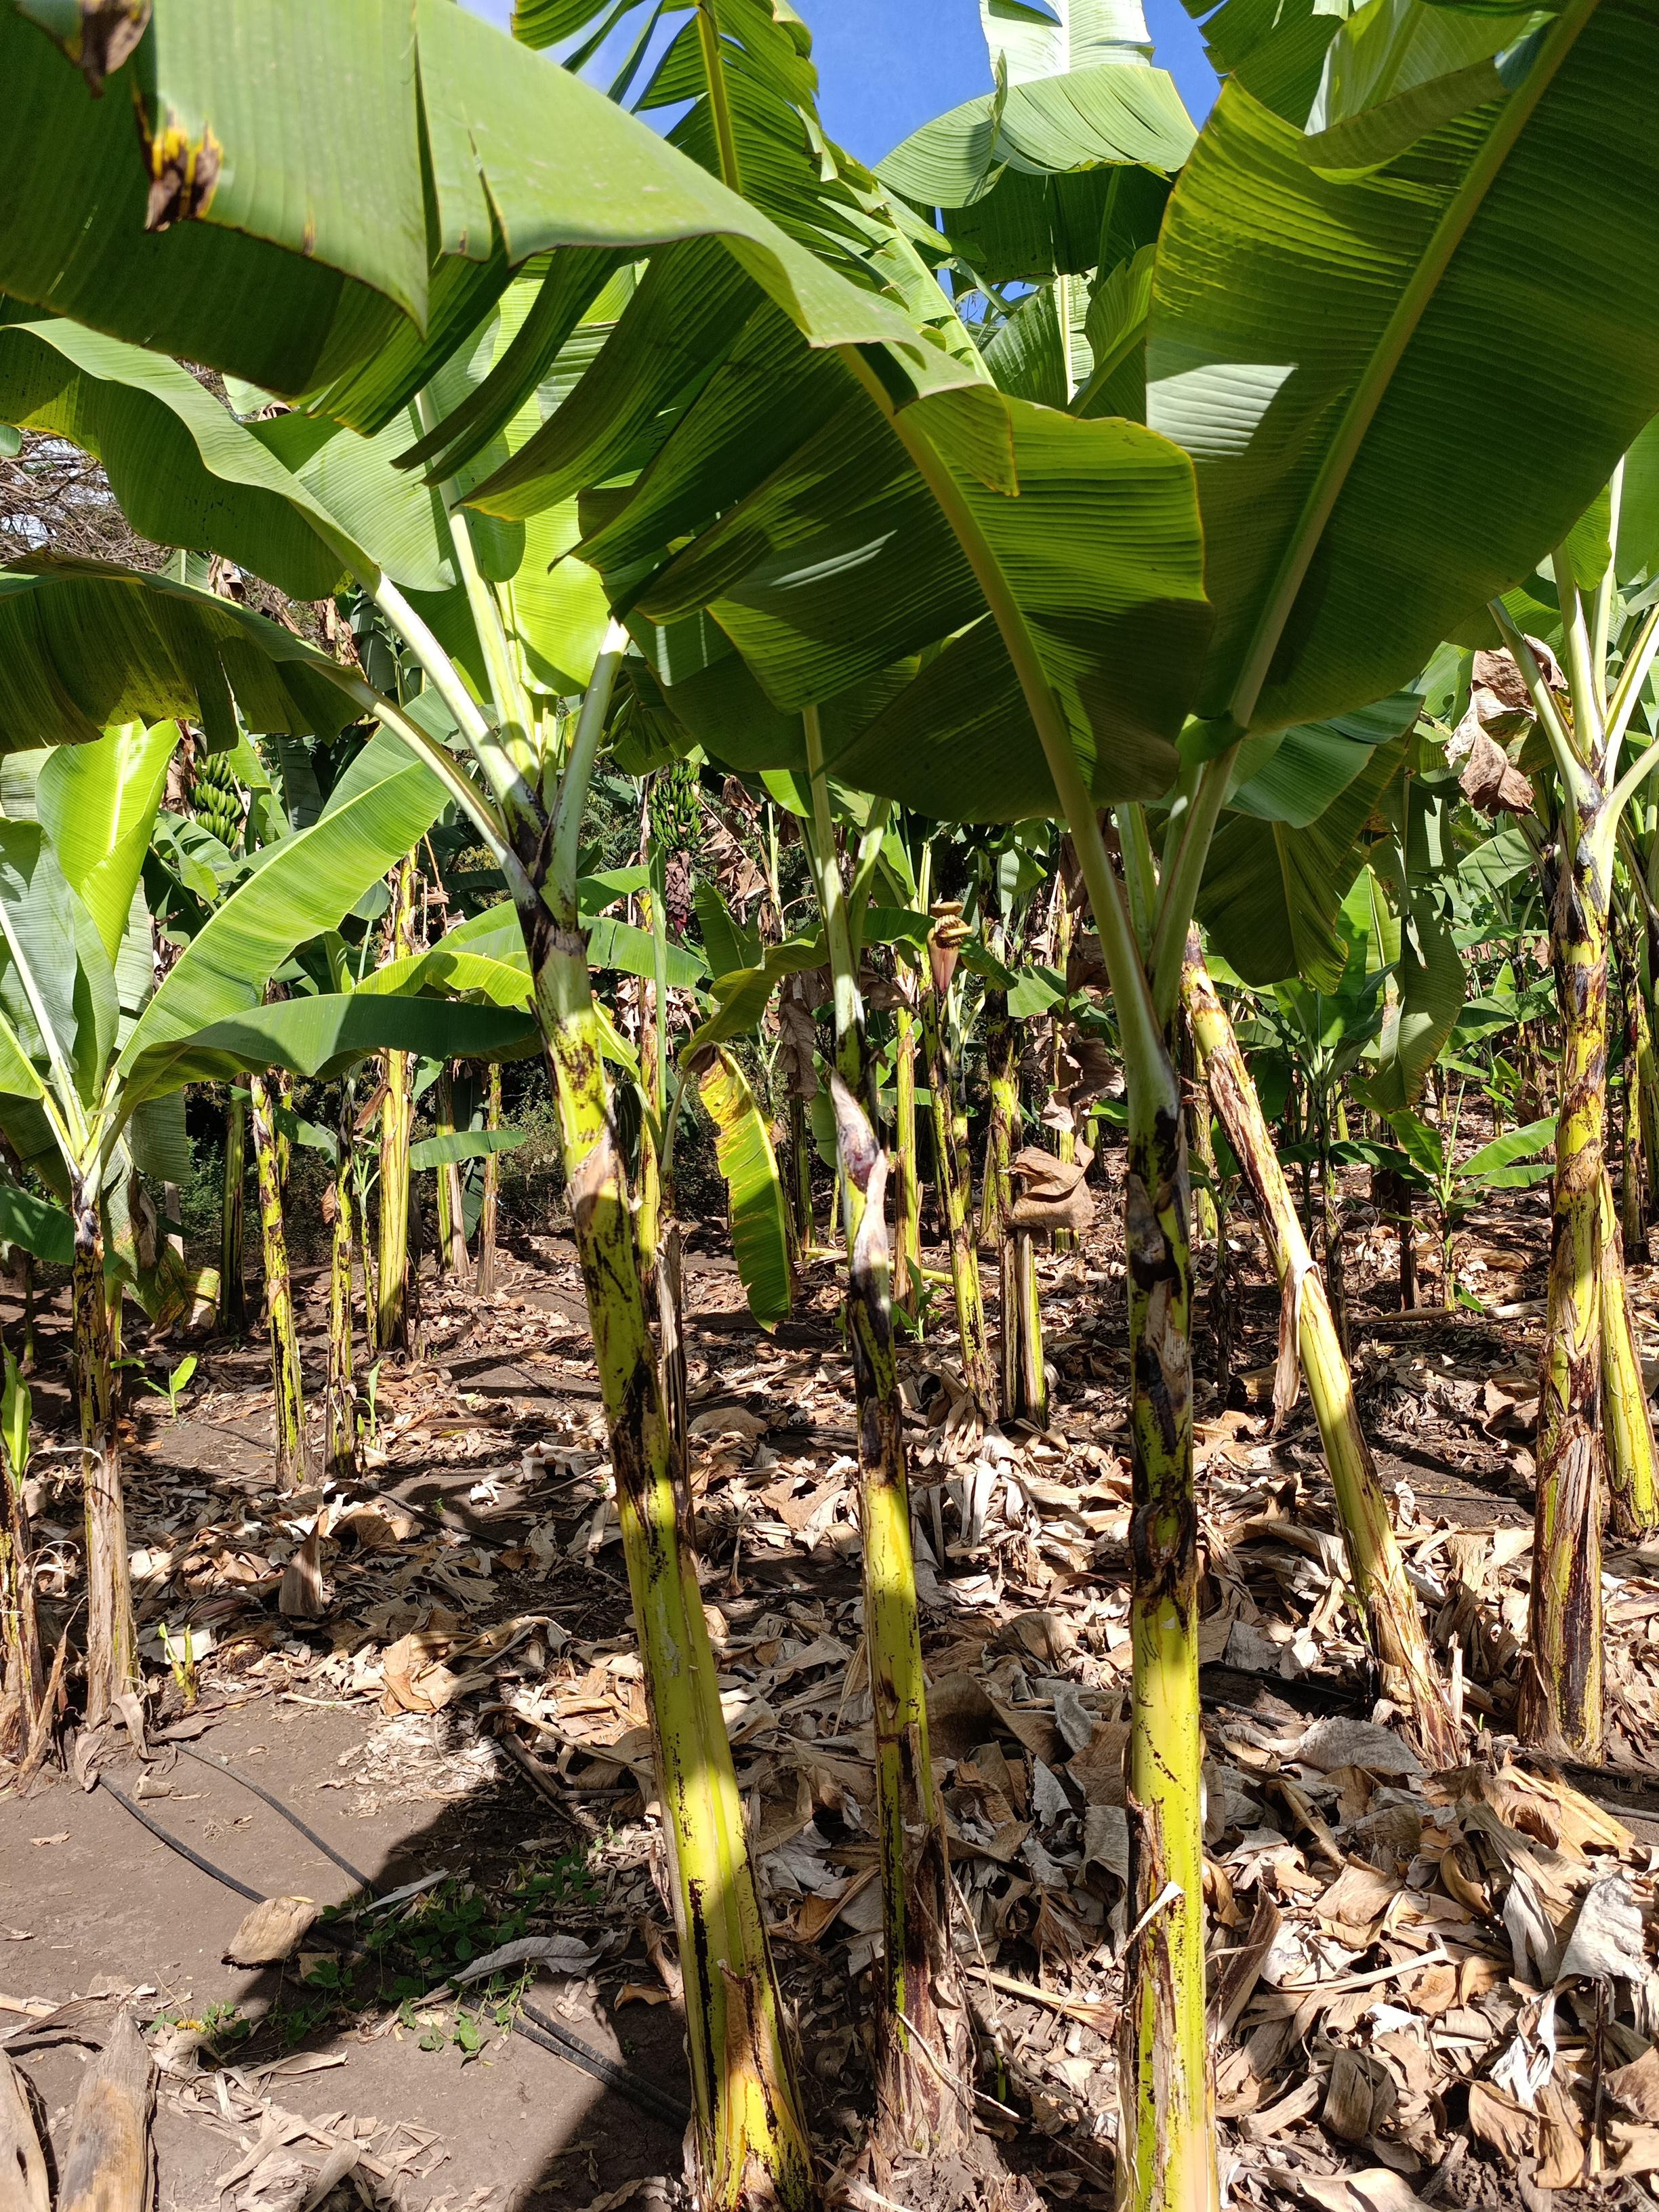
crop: banana
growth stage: vegetative
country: Tanzania
